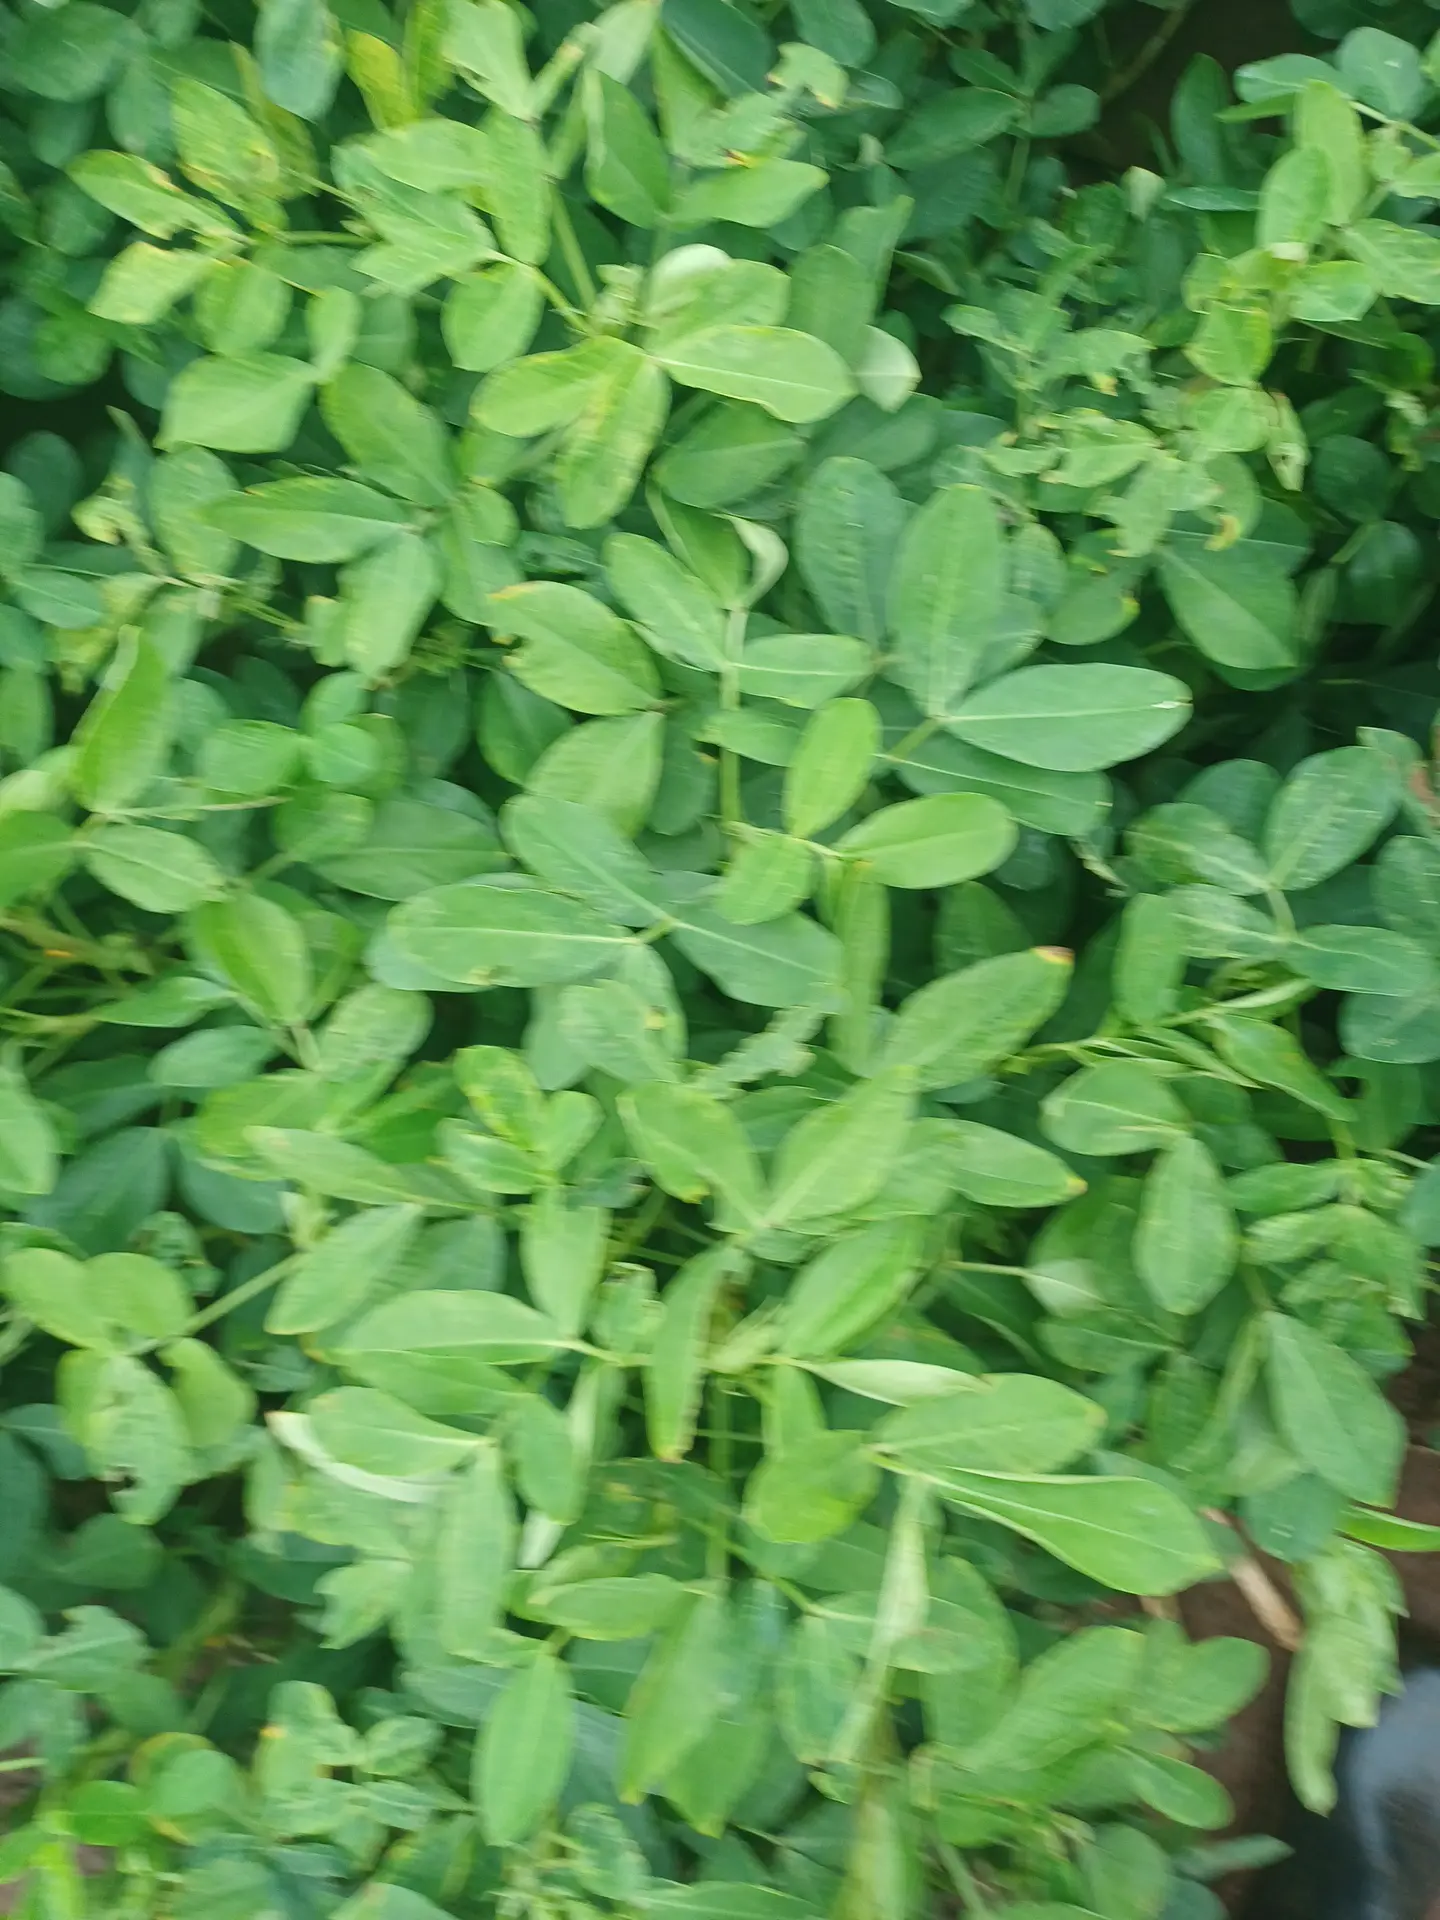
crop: groundnut
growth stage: pegging
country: Kenya
